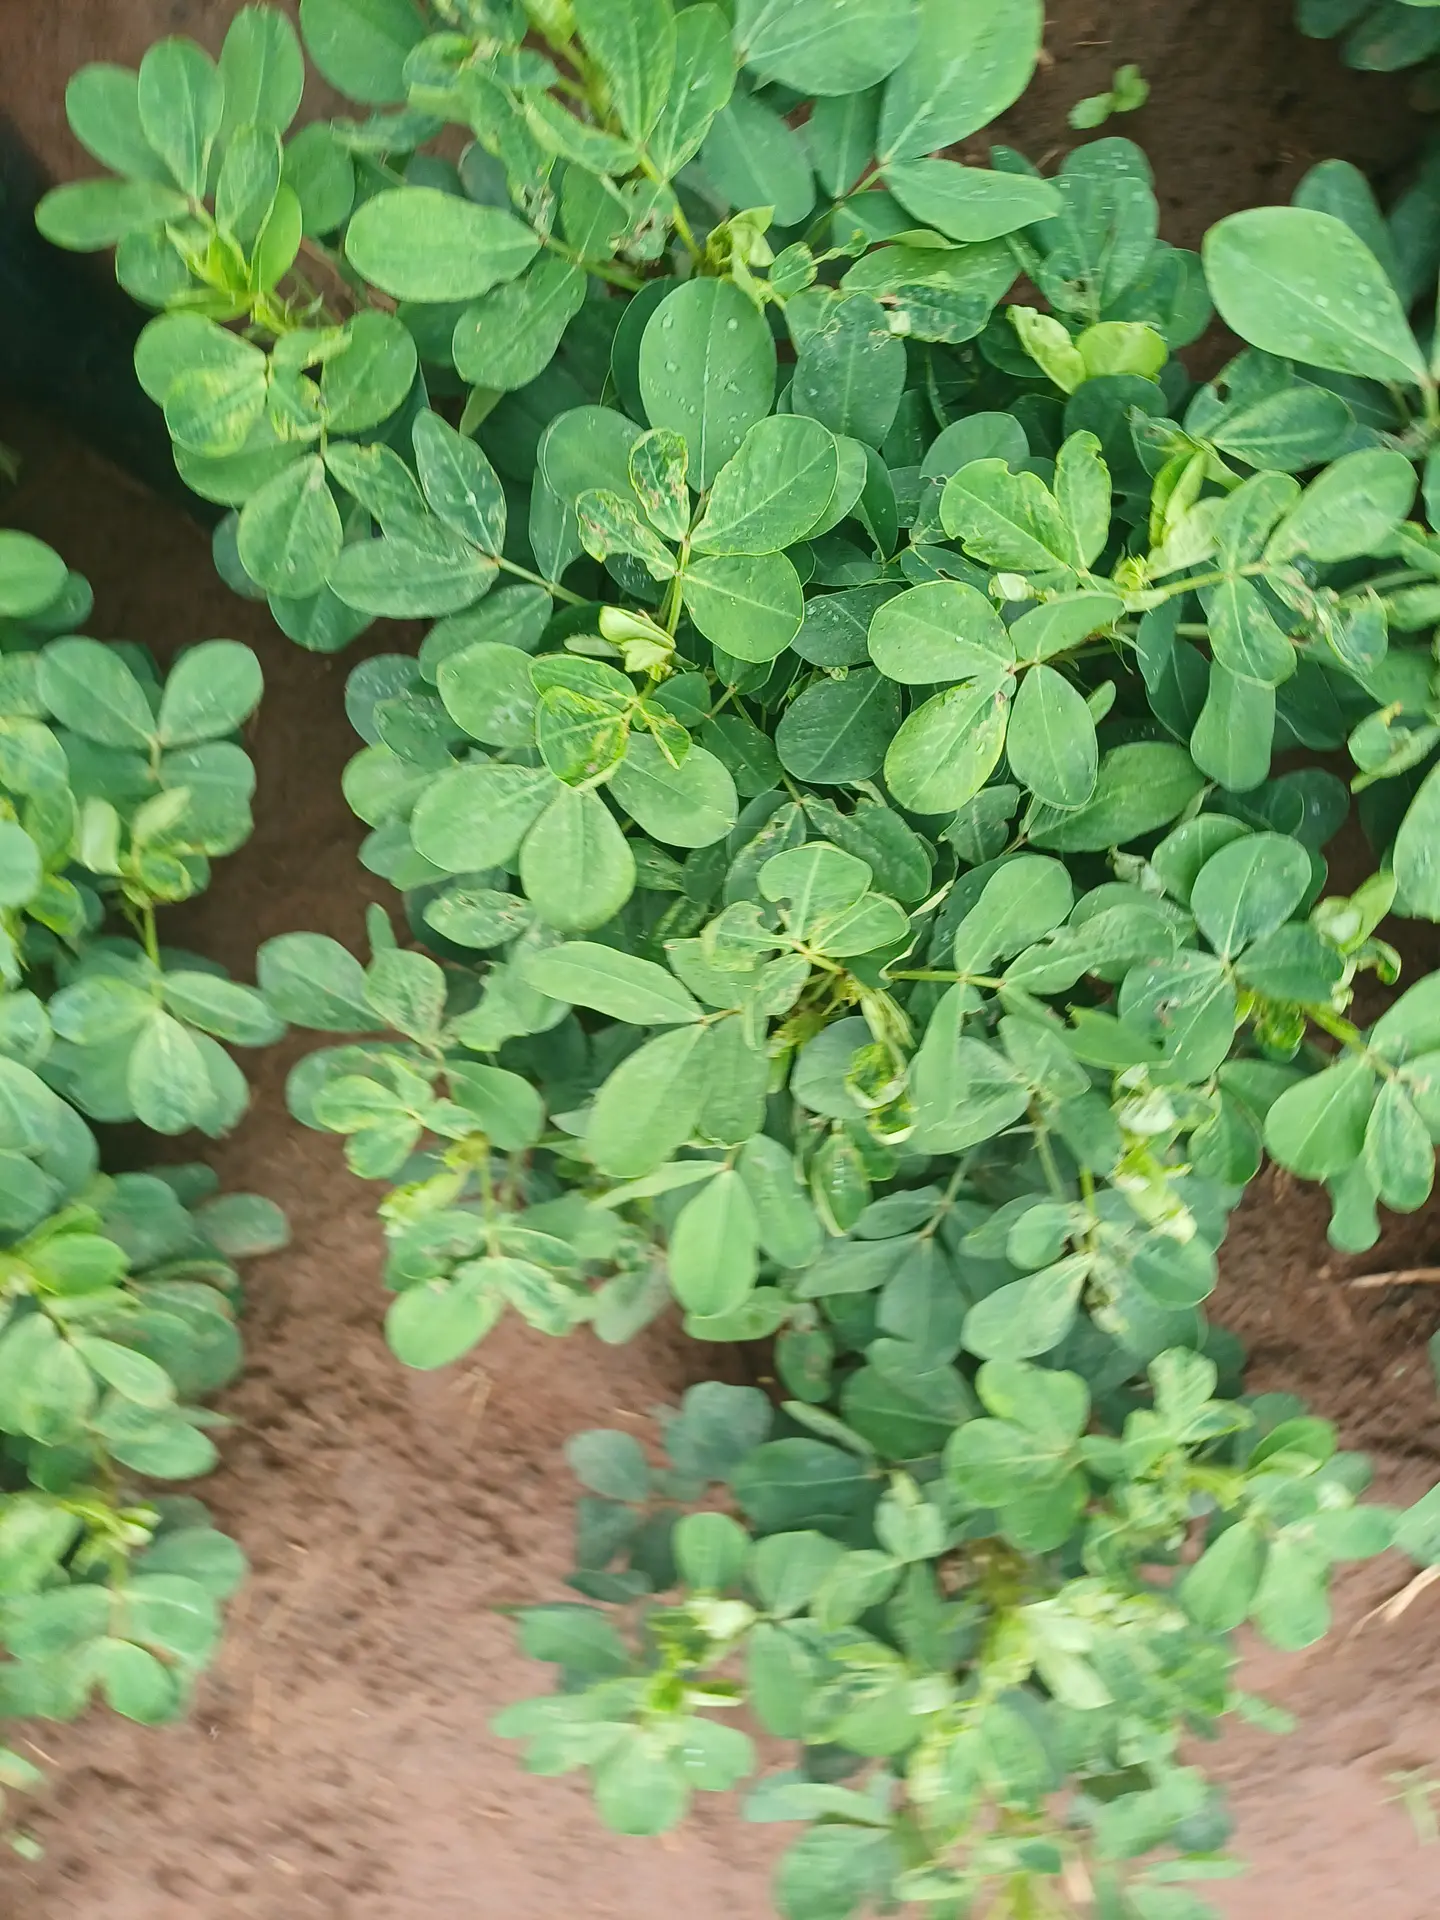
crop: groundnut
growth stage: pegging
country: Kenya
